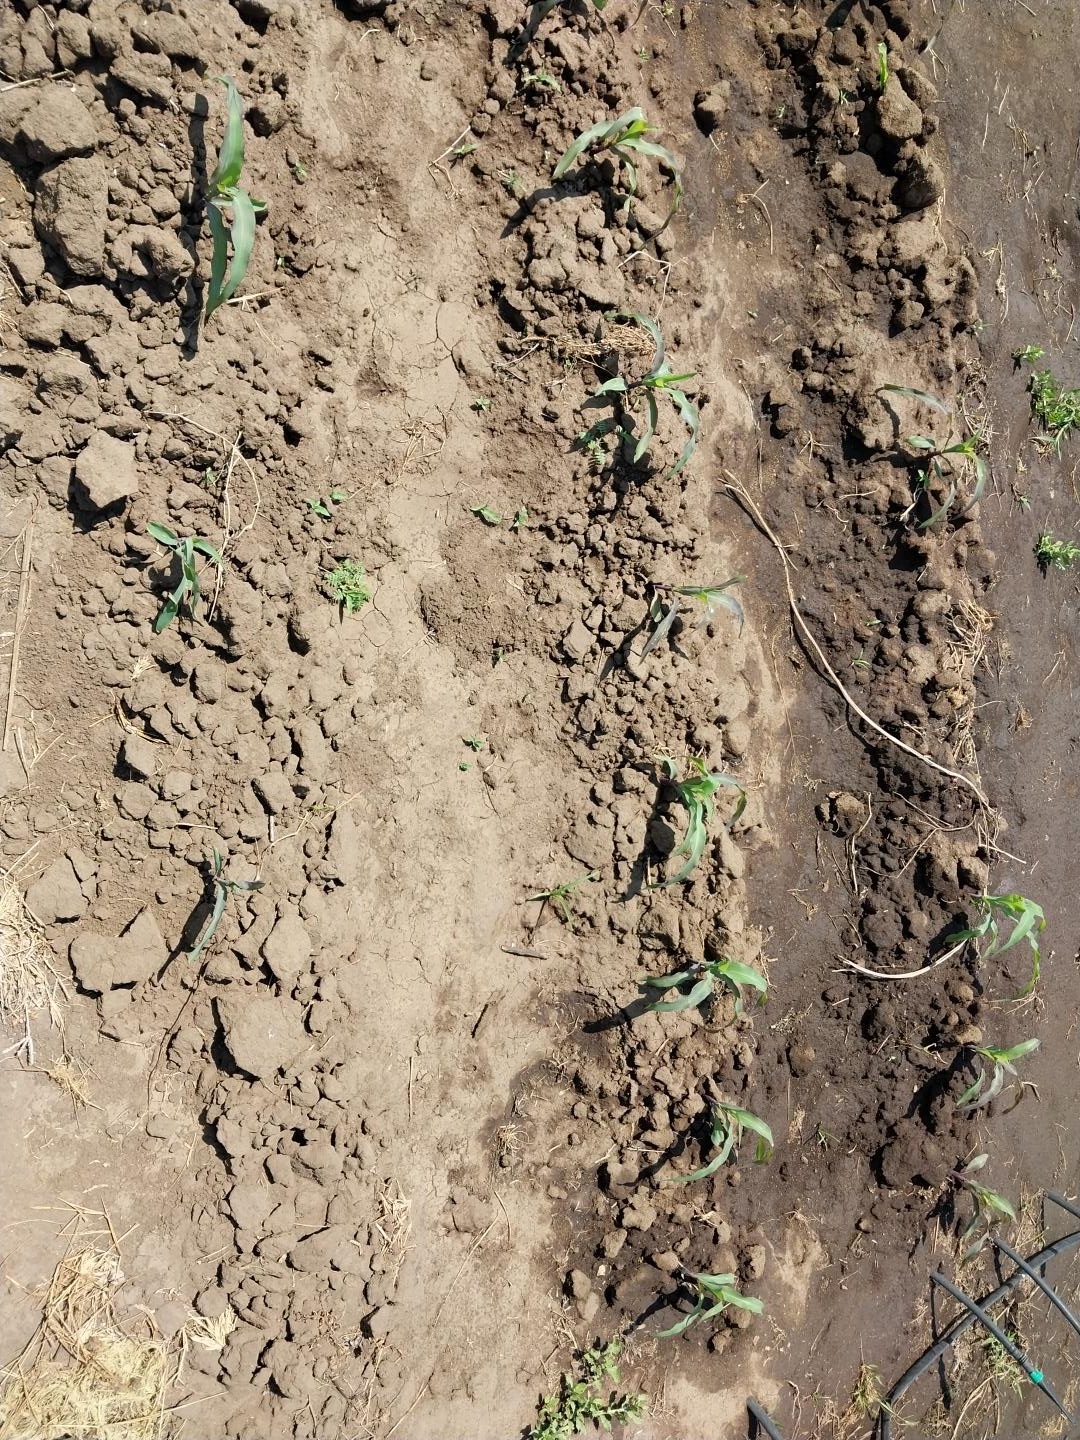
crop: maize
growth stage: emergence
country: Tanzania
